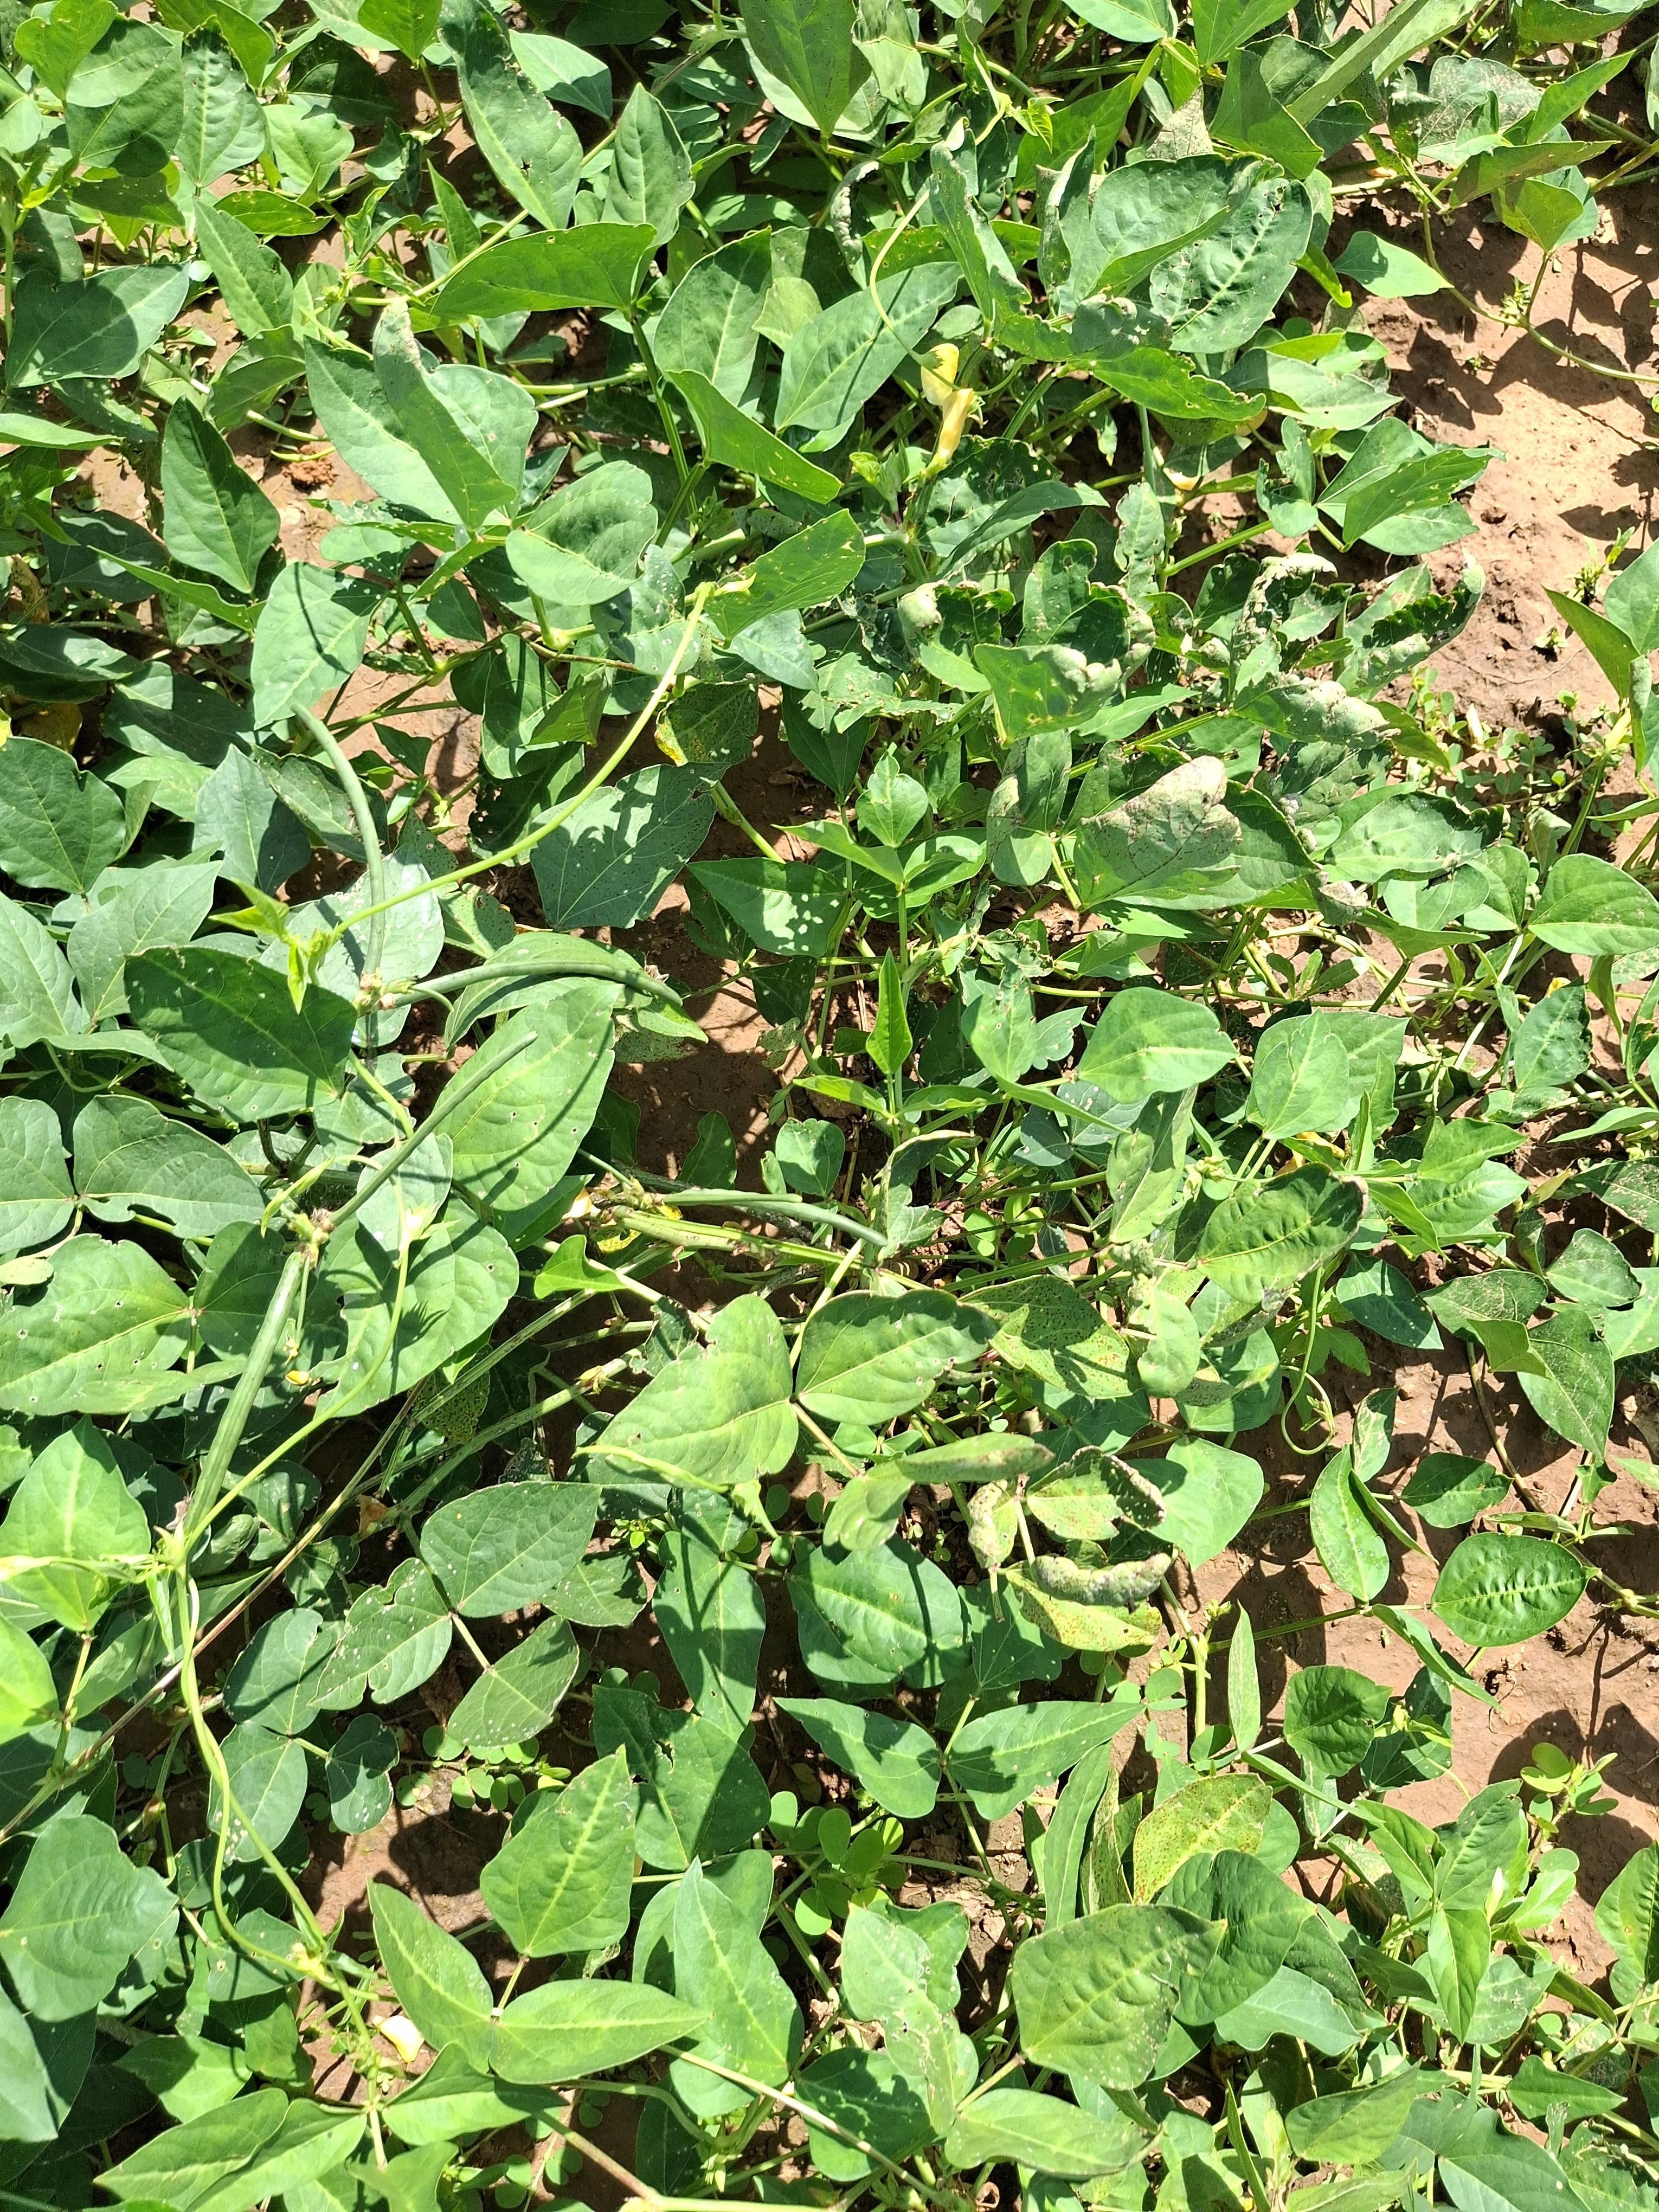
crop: cowpea
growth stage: development pod
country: Nigeria
